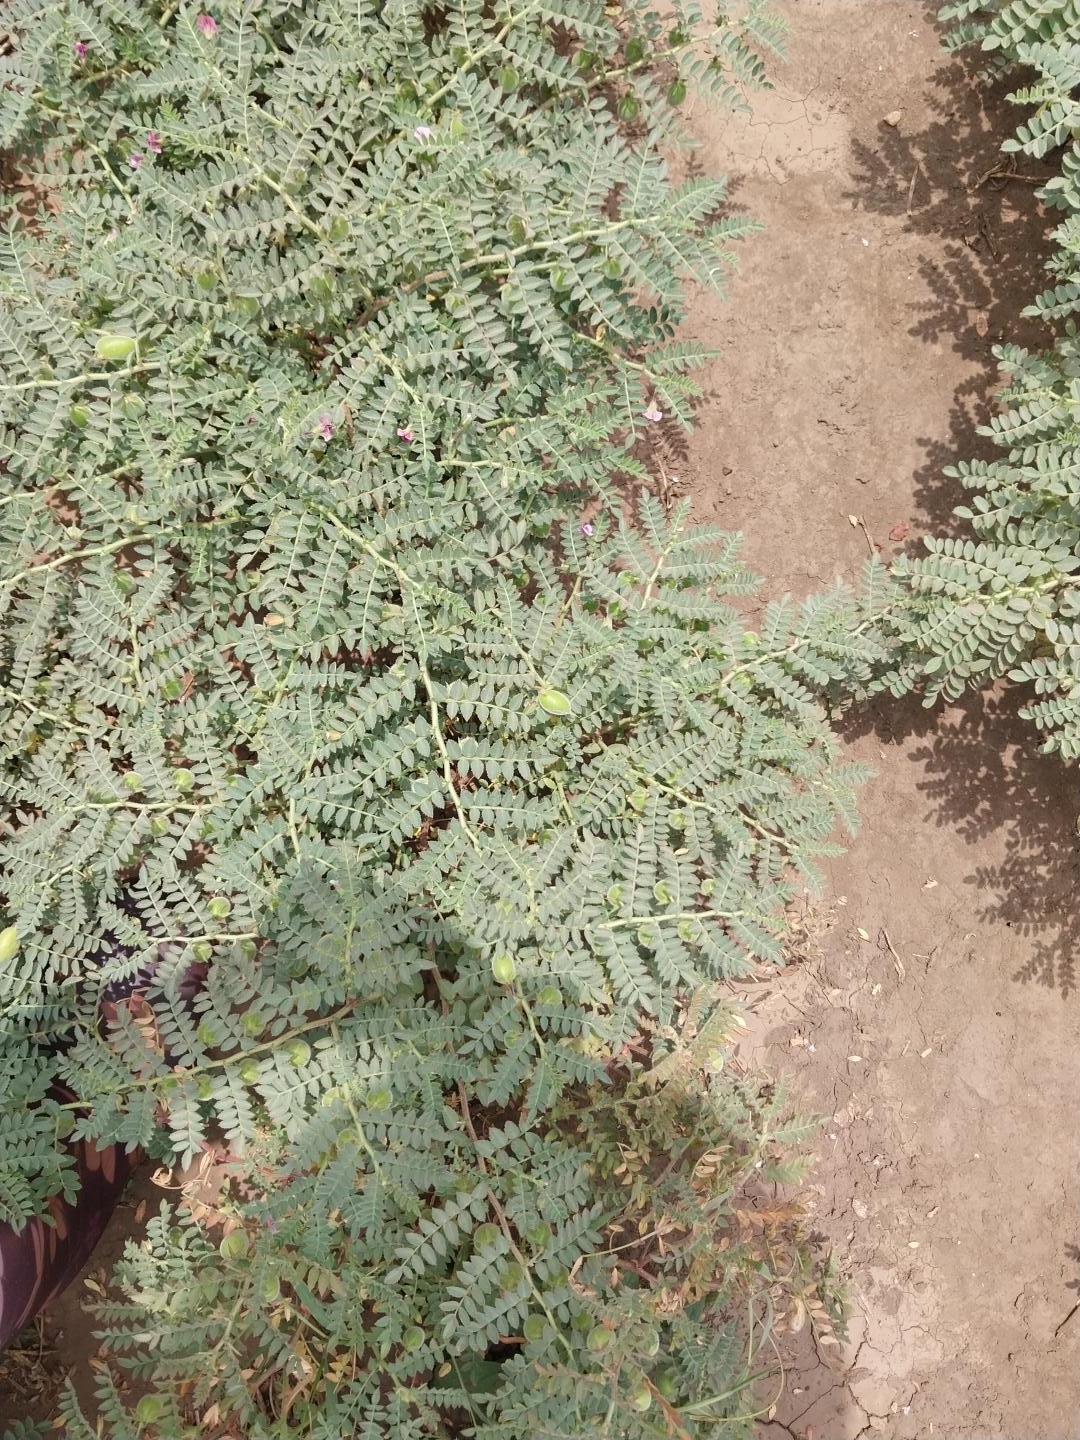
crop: chickpea
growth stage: development pod
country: Tanzania
